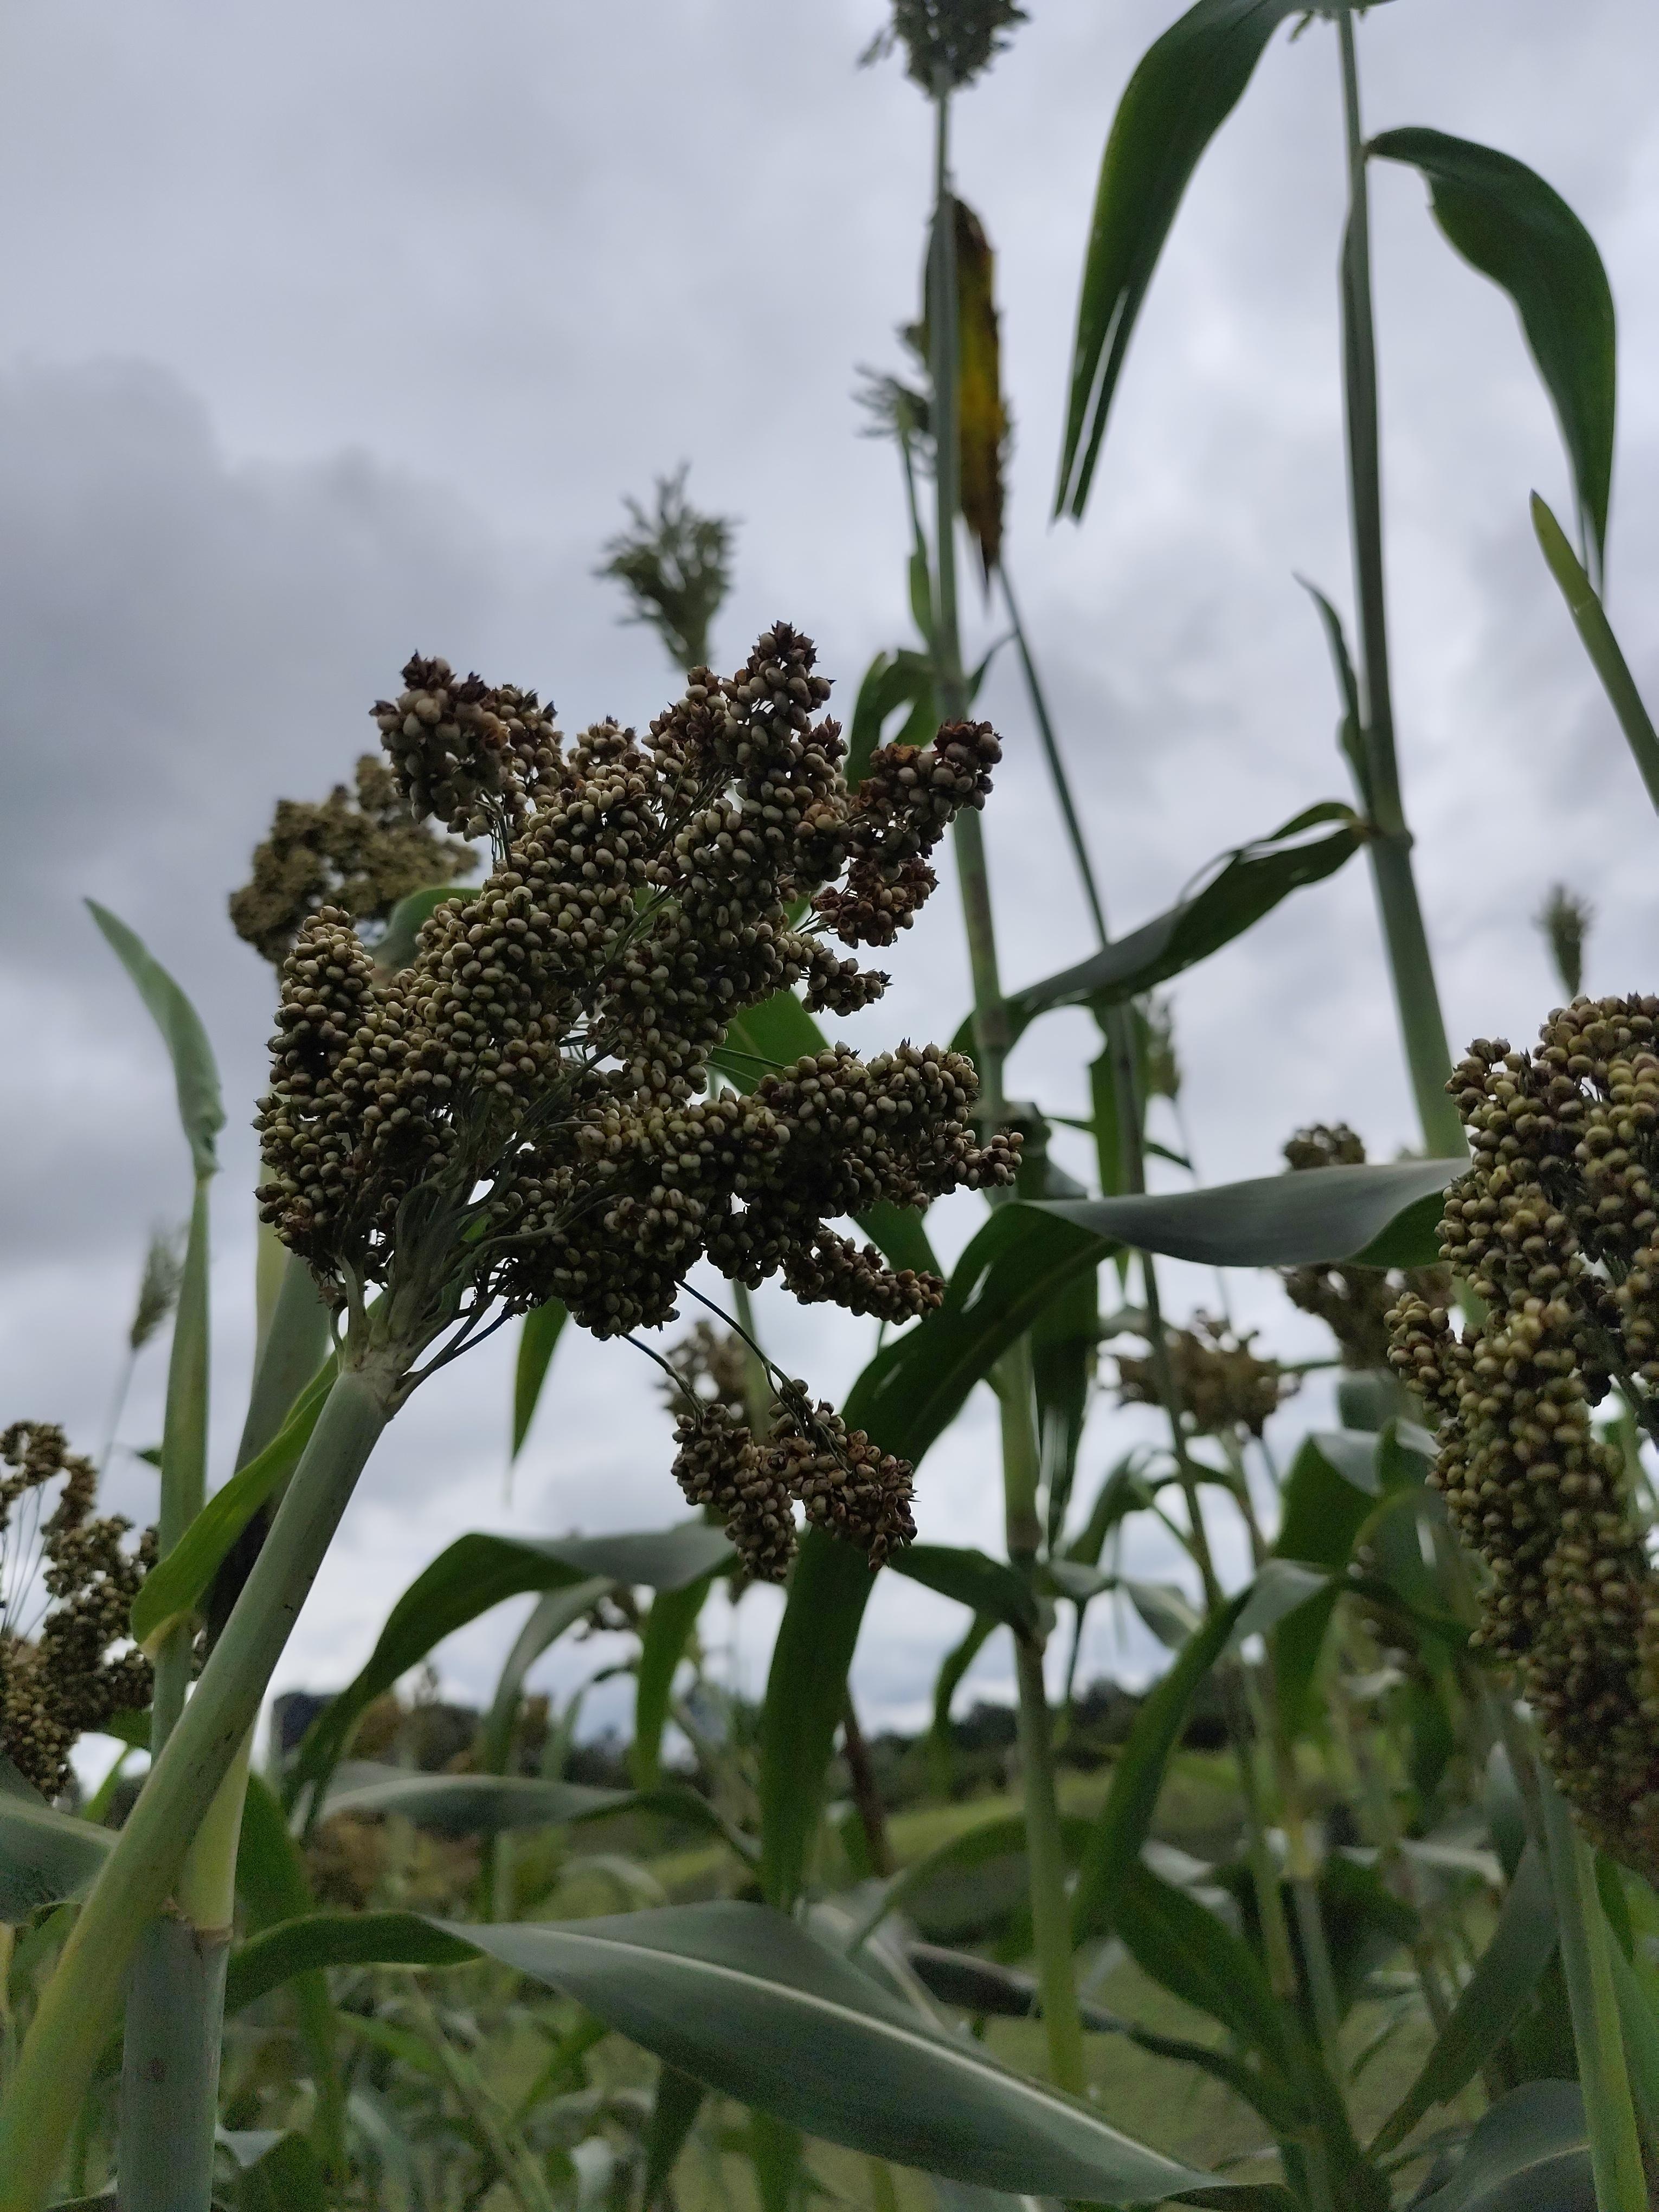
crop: sorghum
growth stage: filling grain
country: Tanzania
